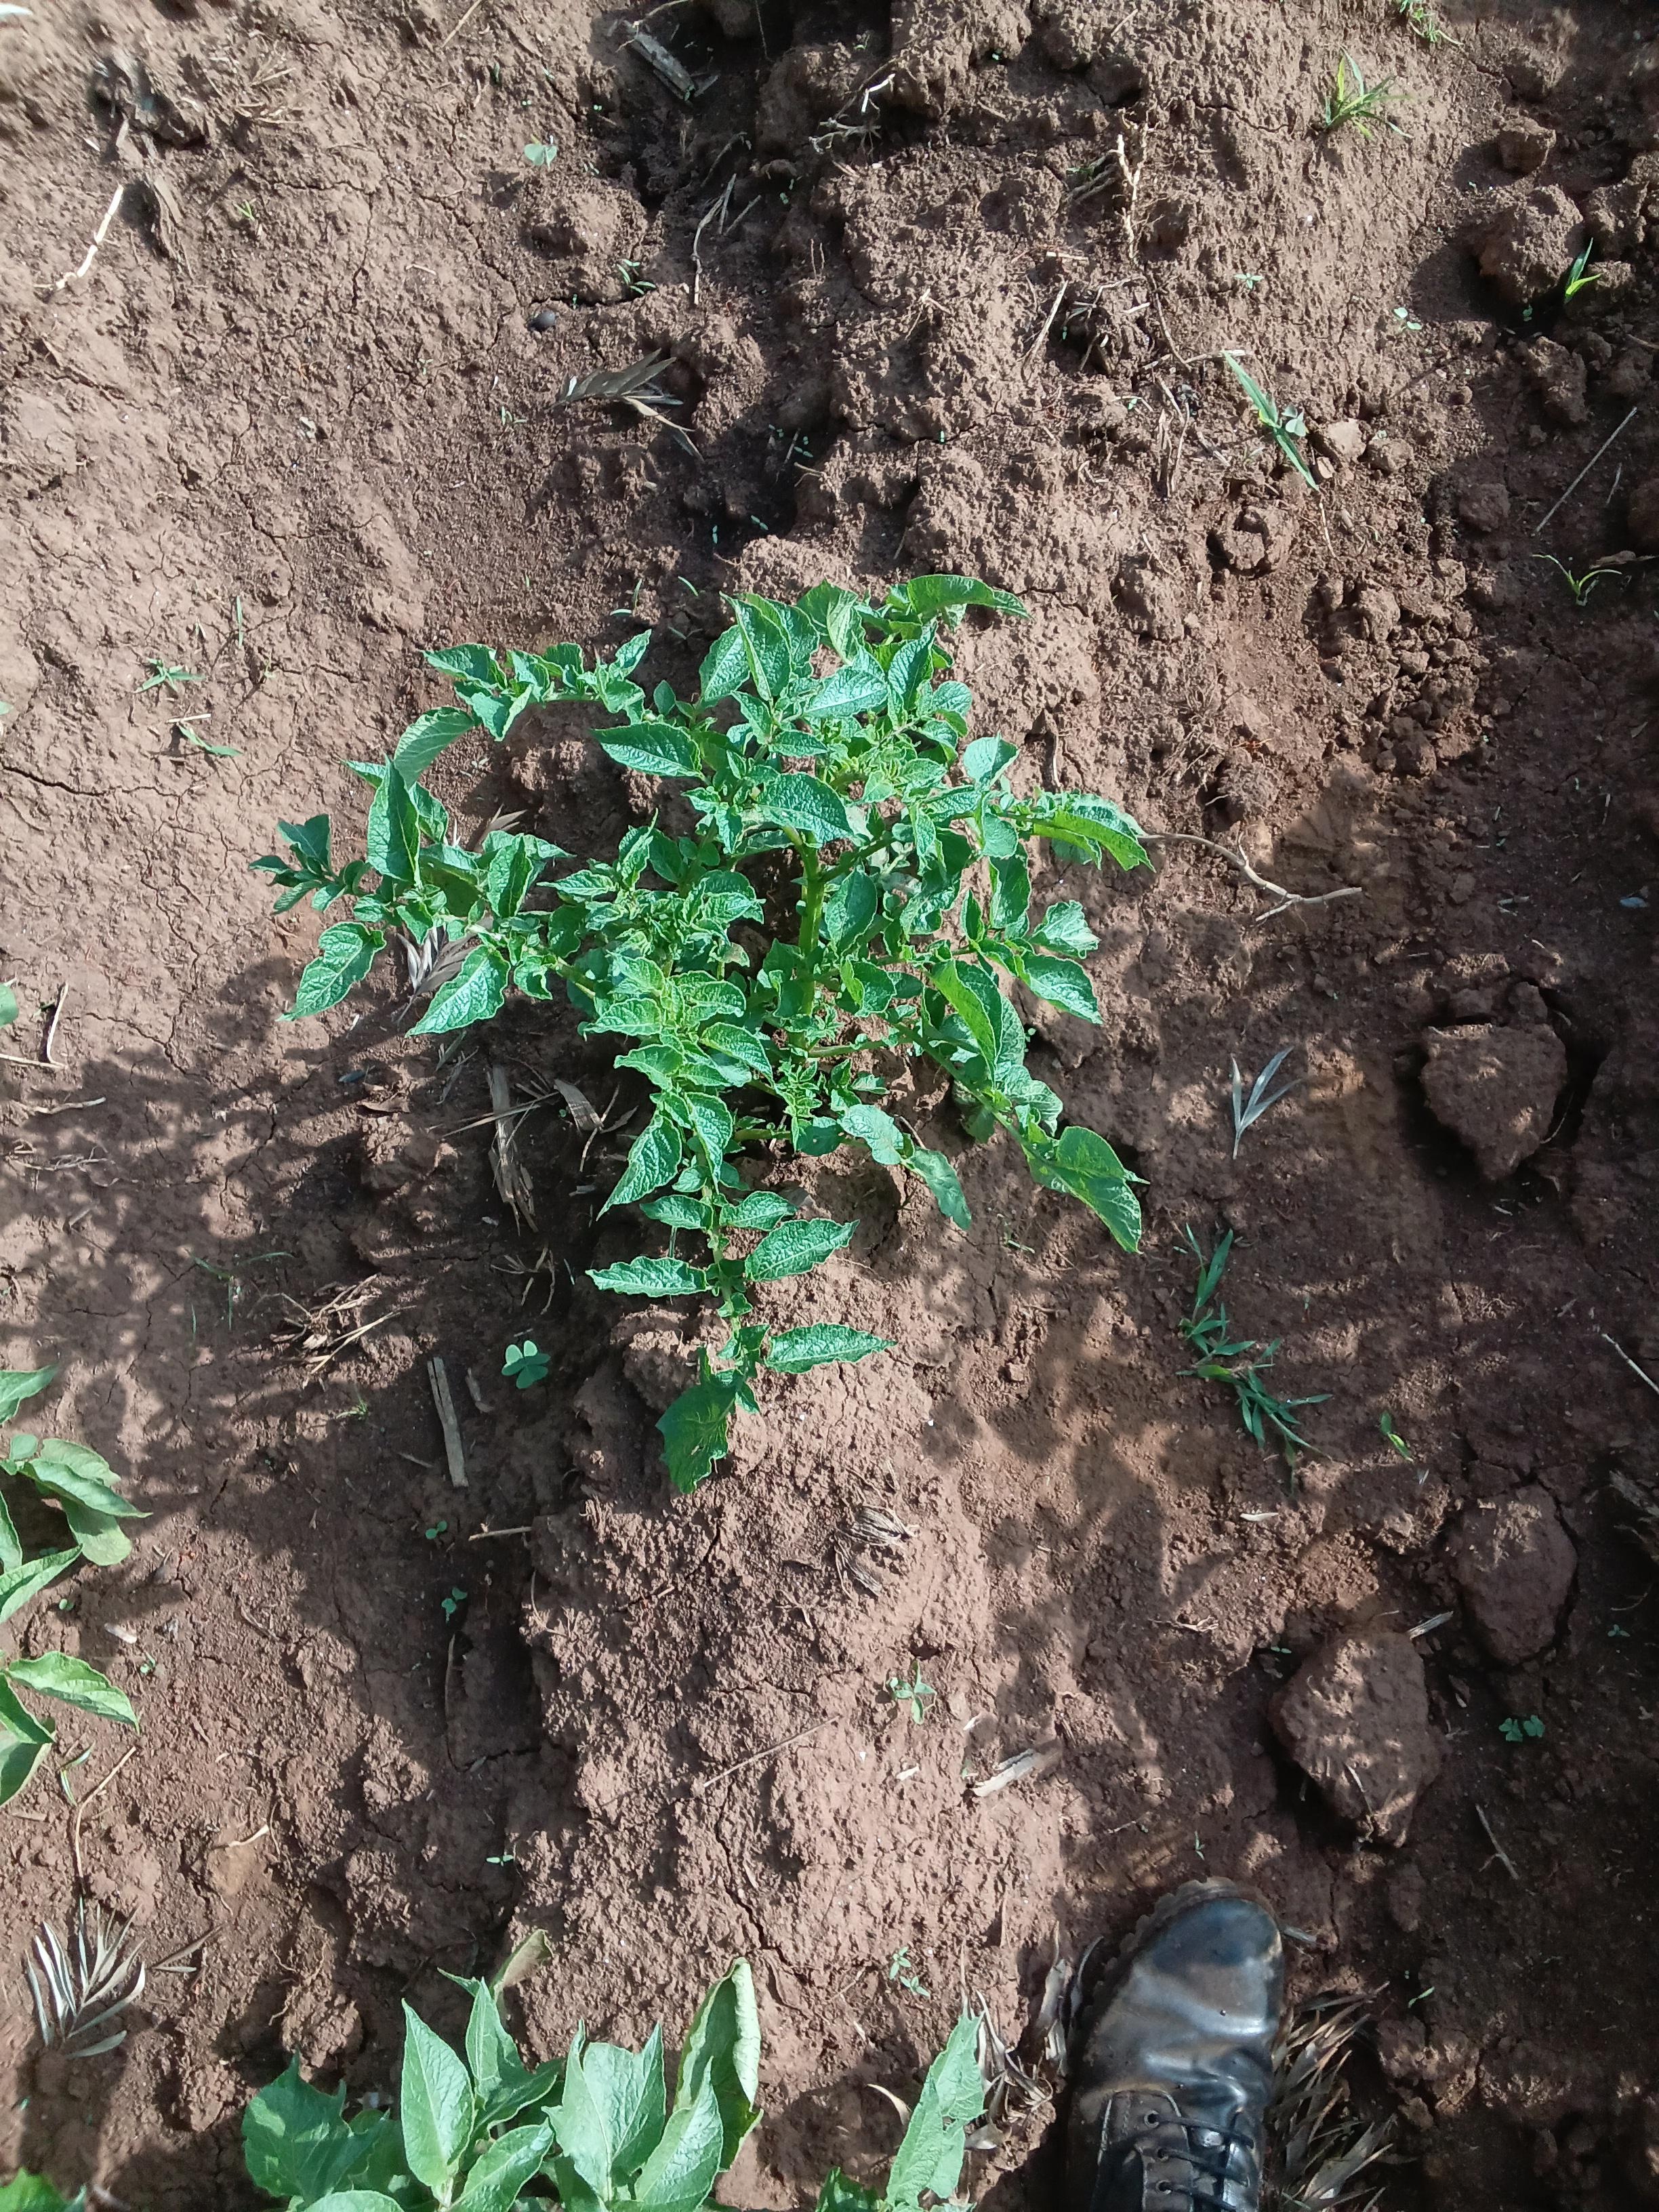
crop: potato
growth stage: vegetative
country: Kenya
